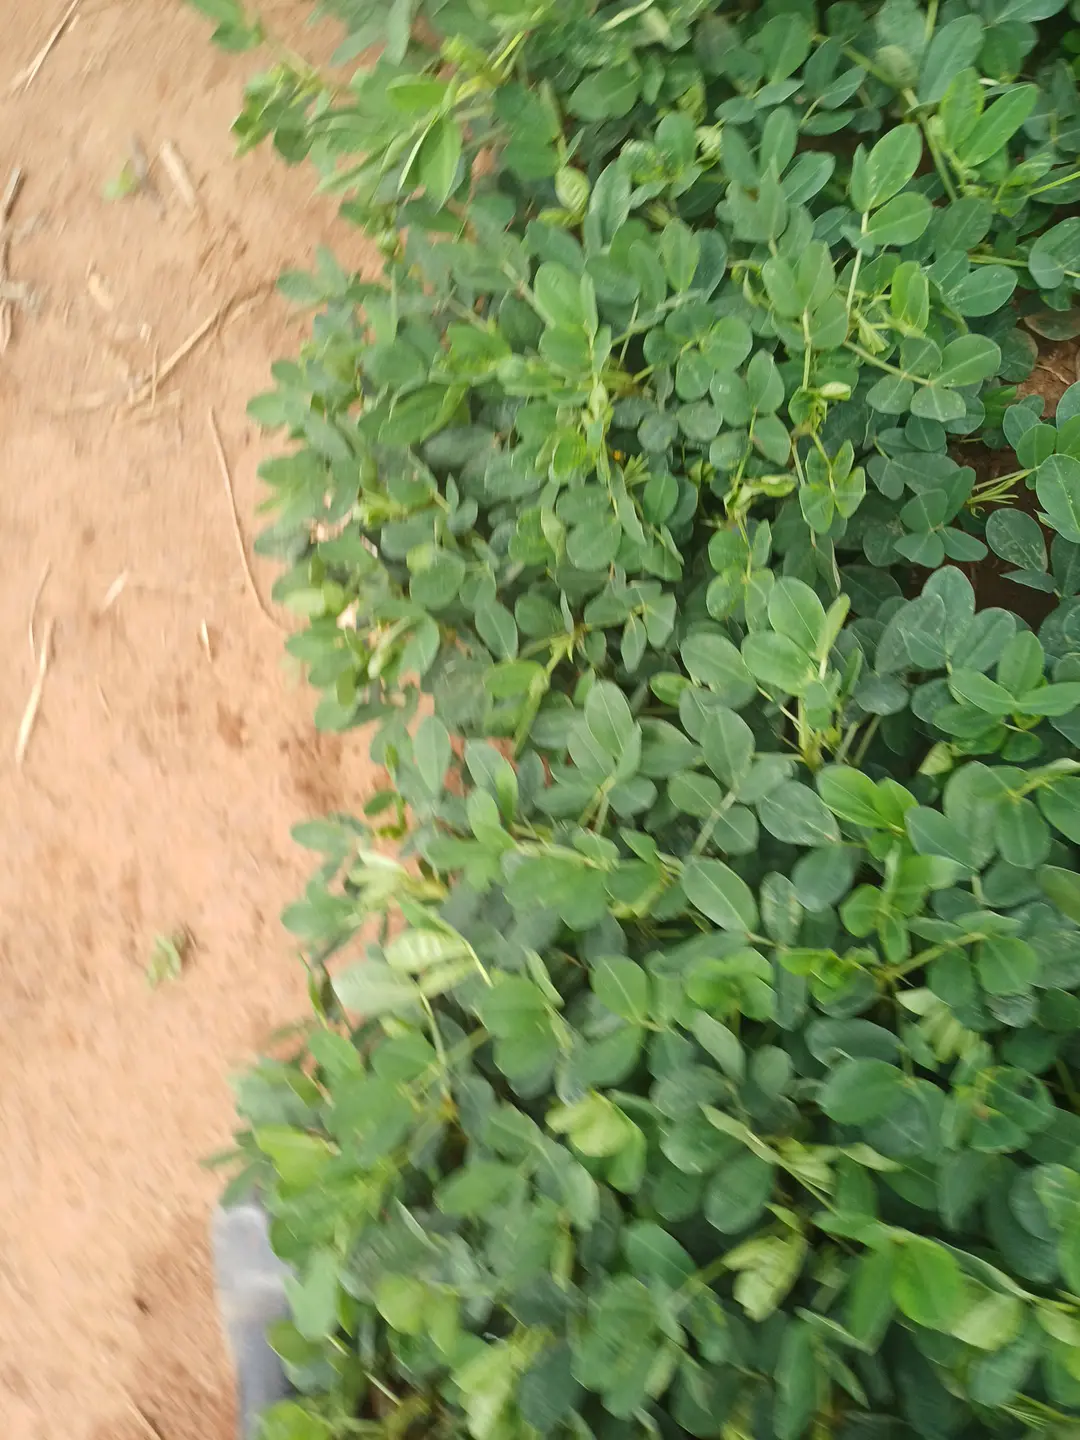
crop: groundnut
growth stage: pegging
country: Kenya
